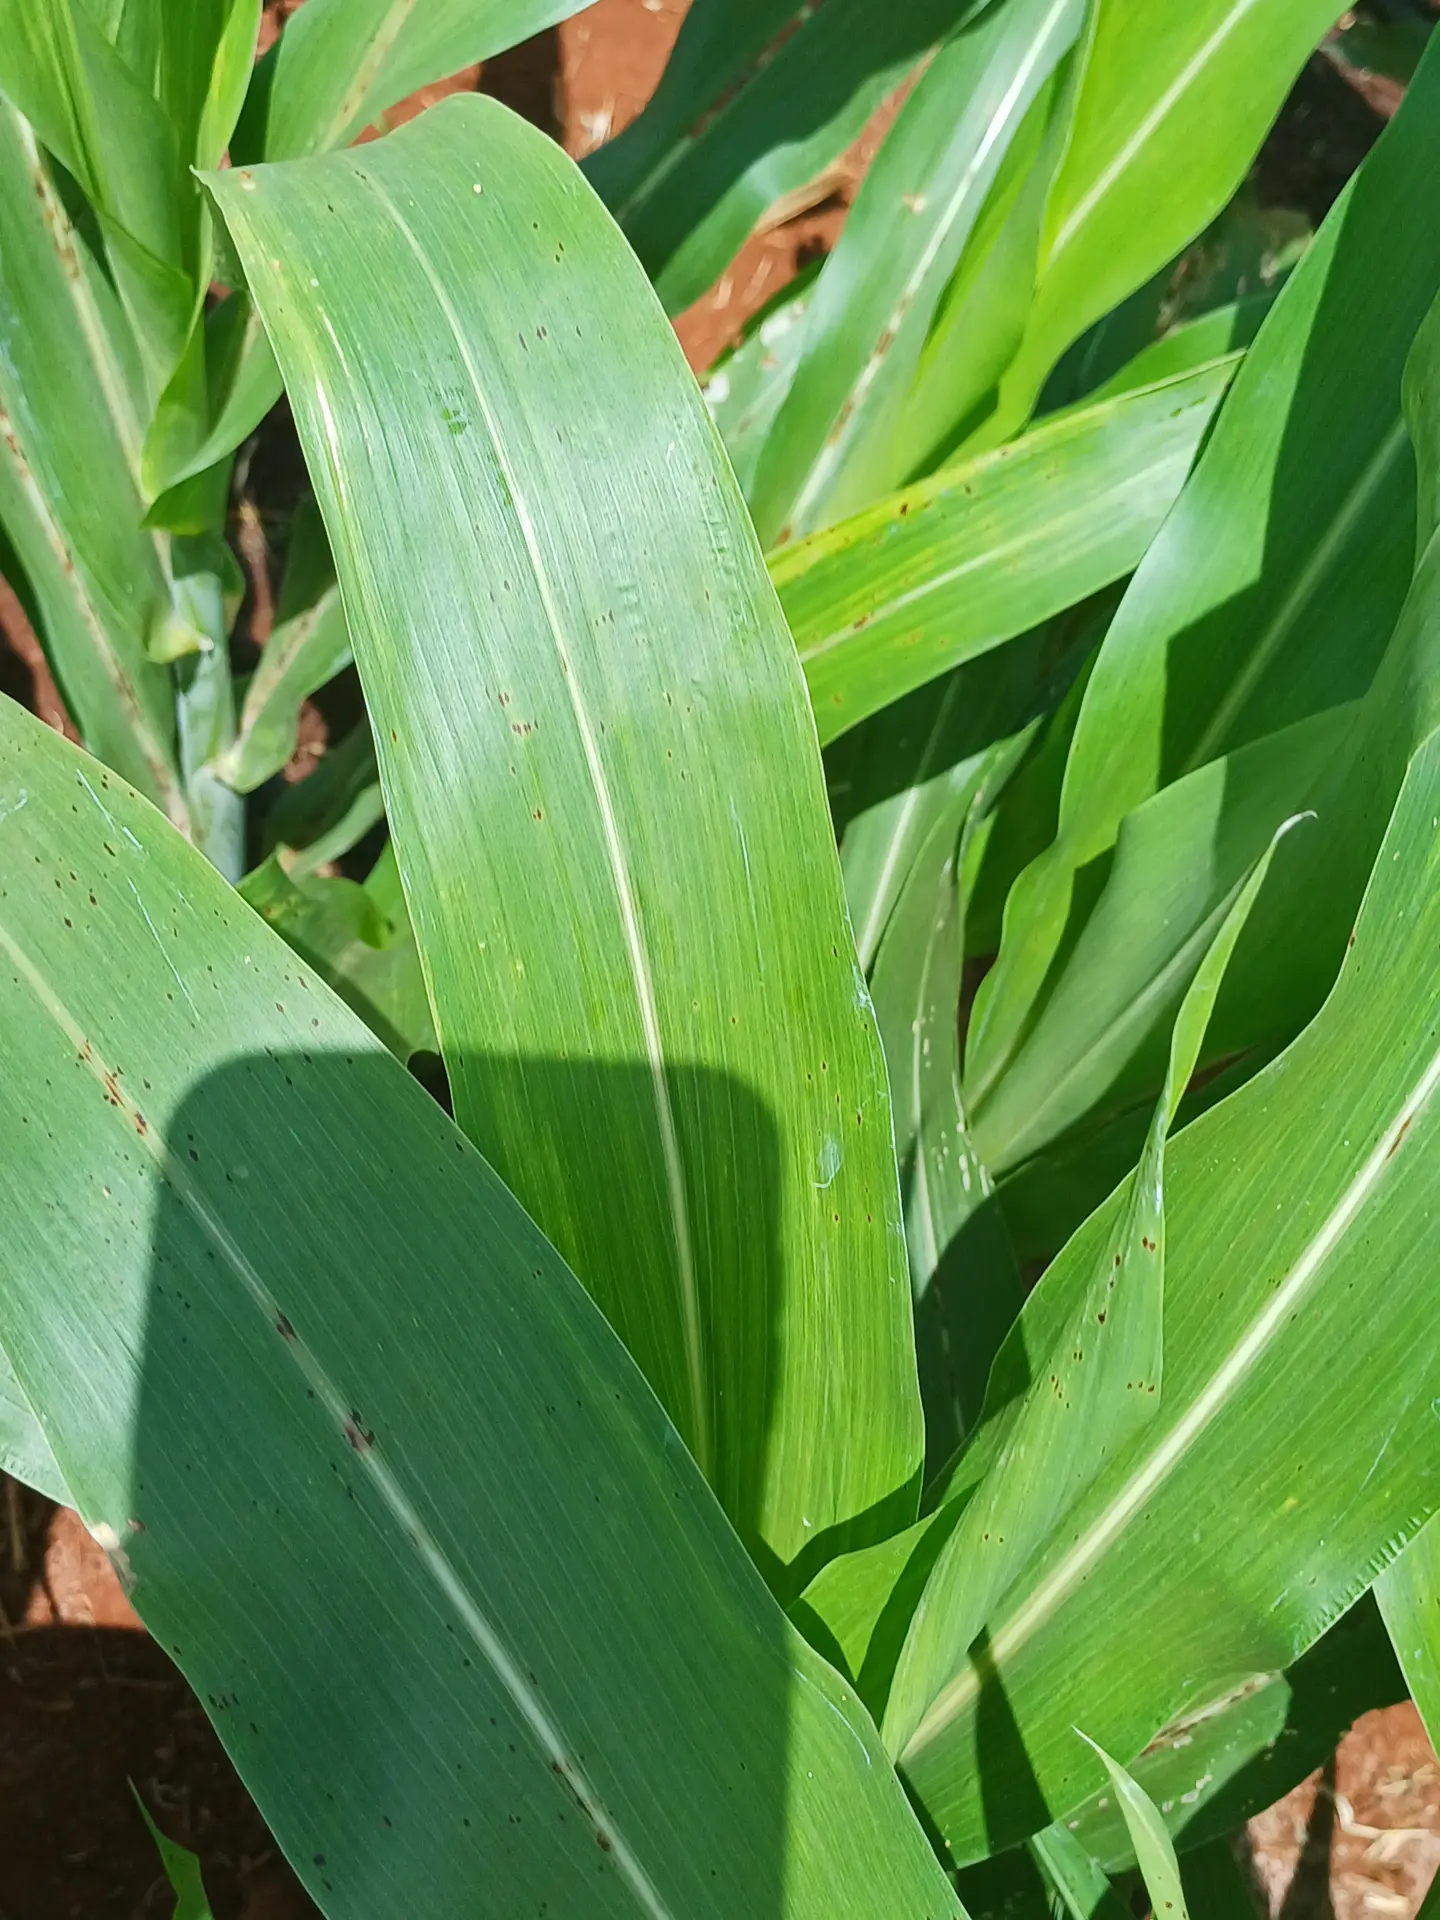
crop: sorghum
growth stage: vegetative
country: Kenya
